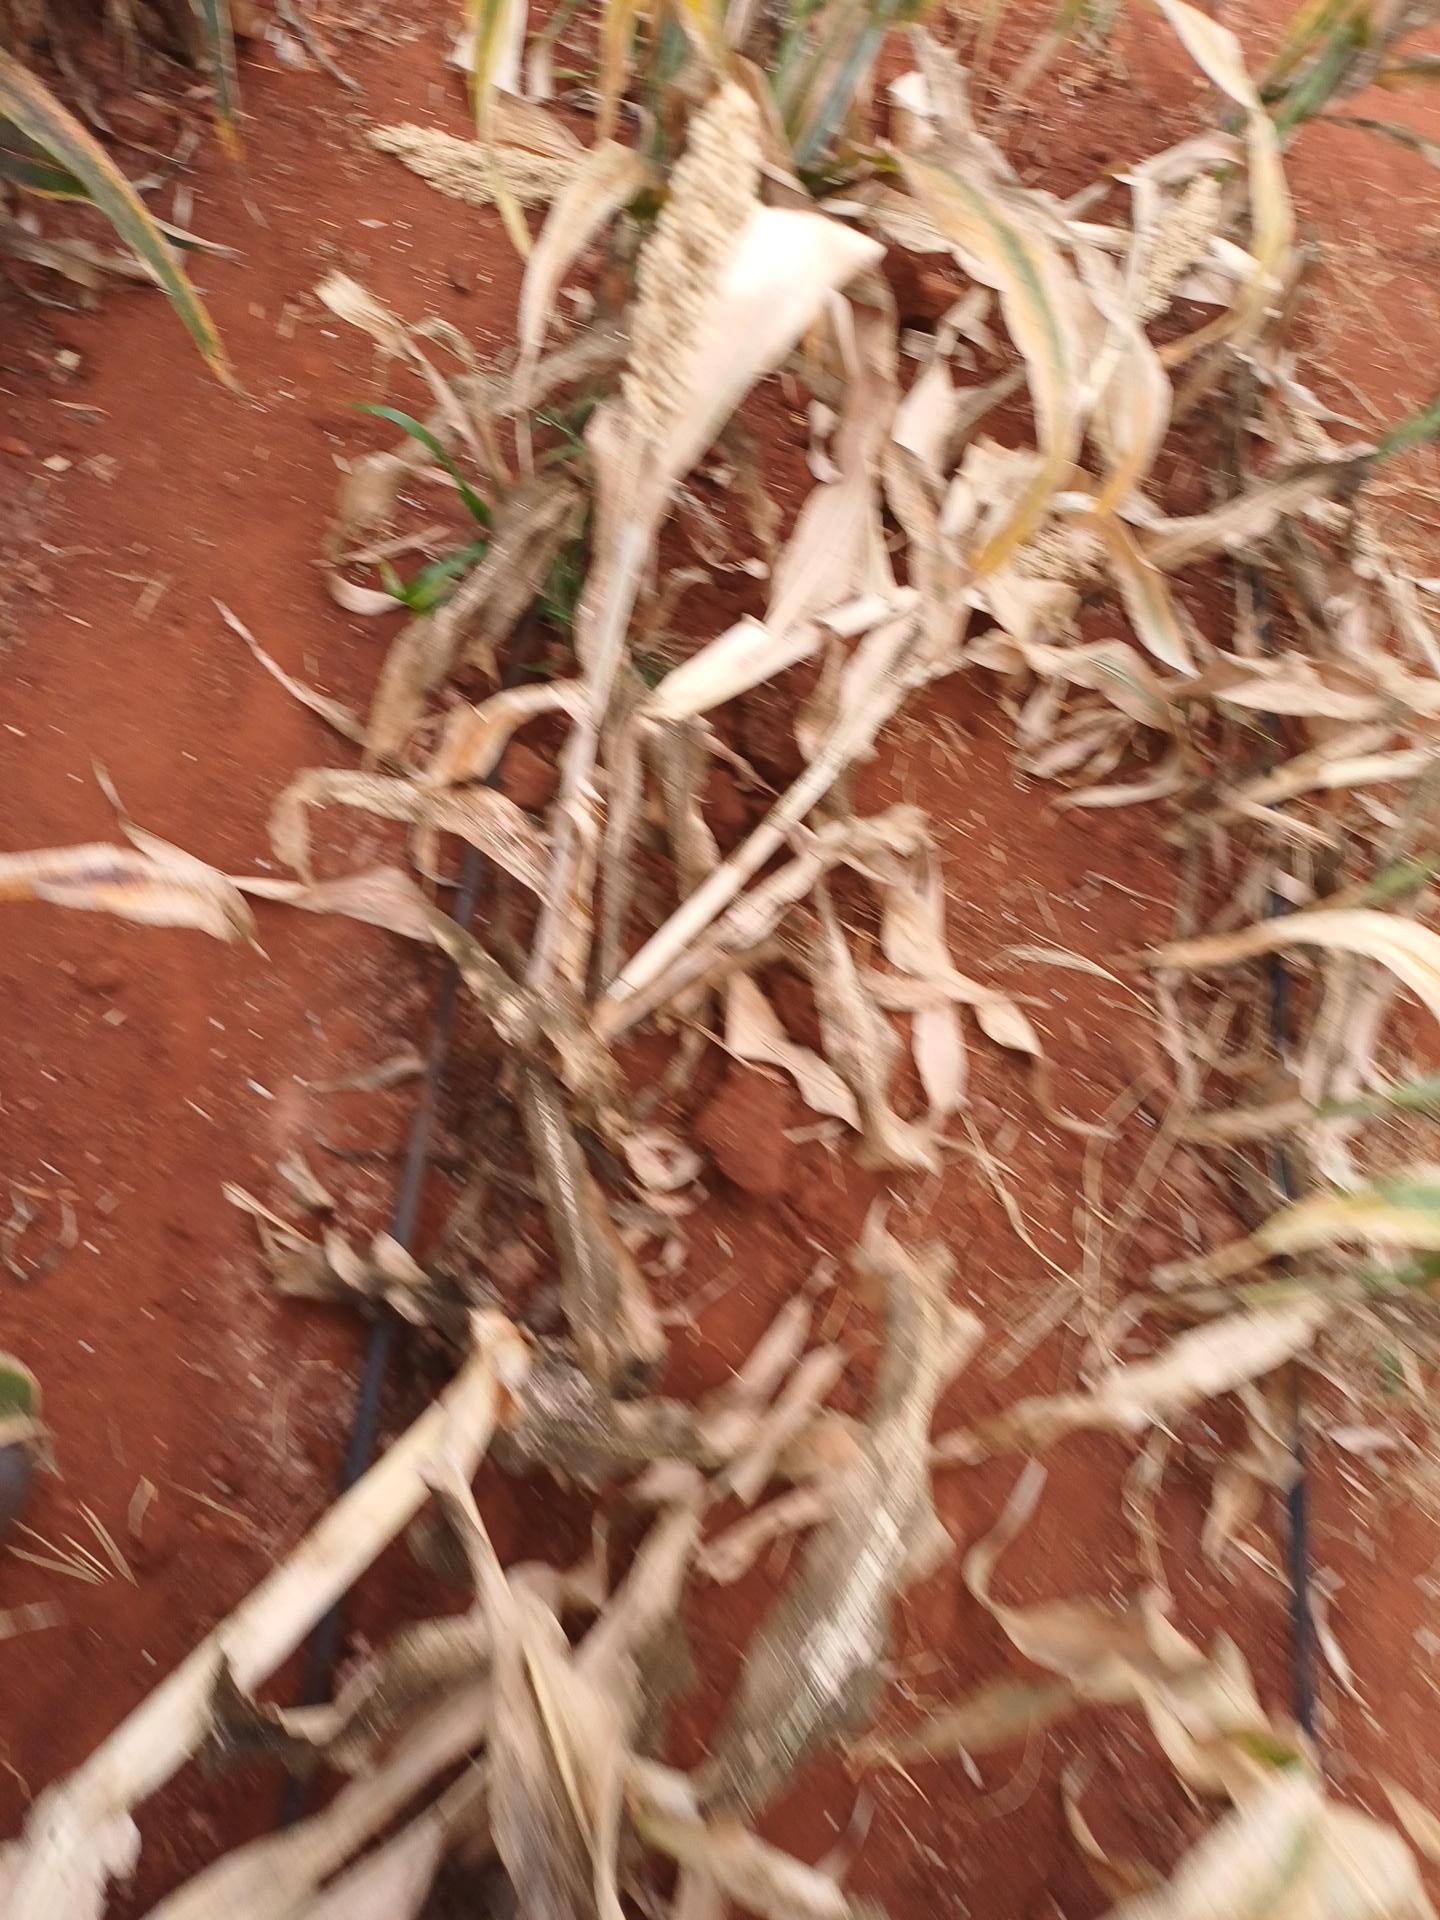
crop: sorghum
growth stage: maturity
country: Kenya
